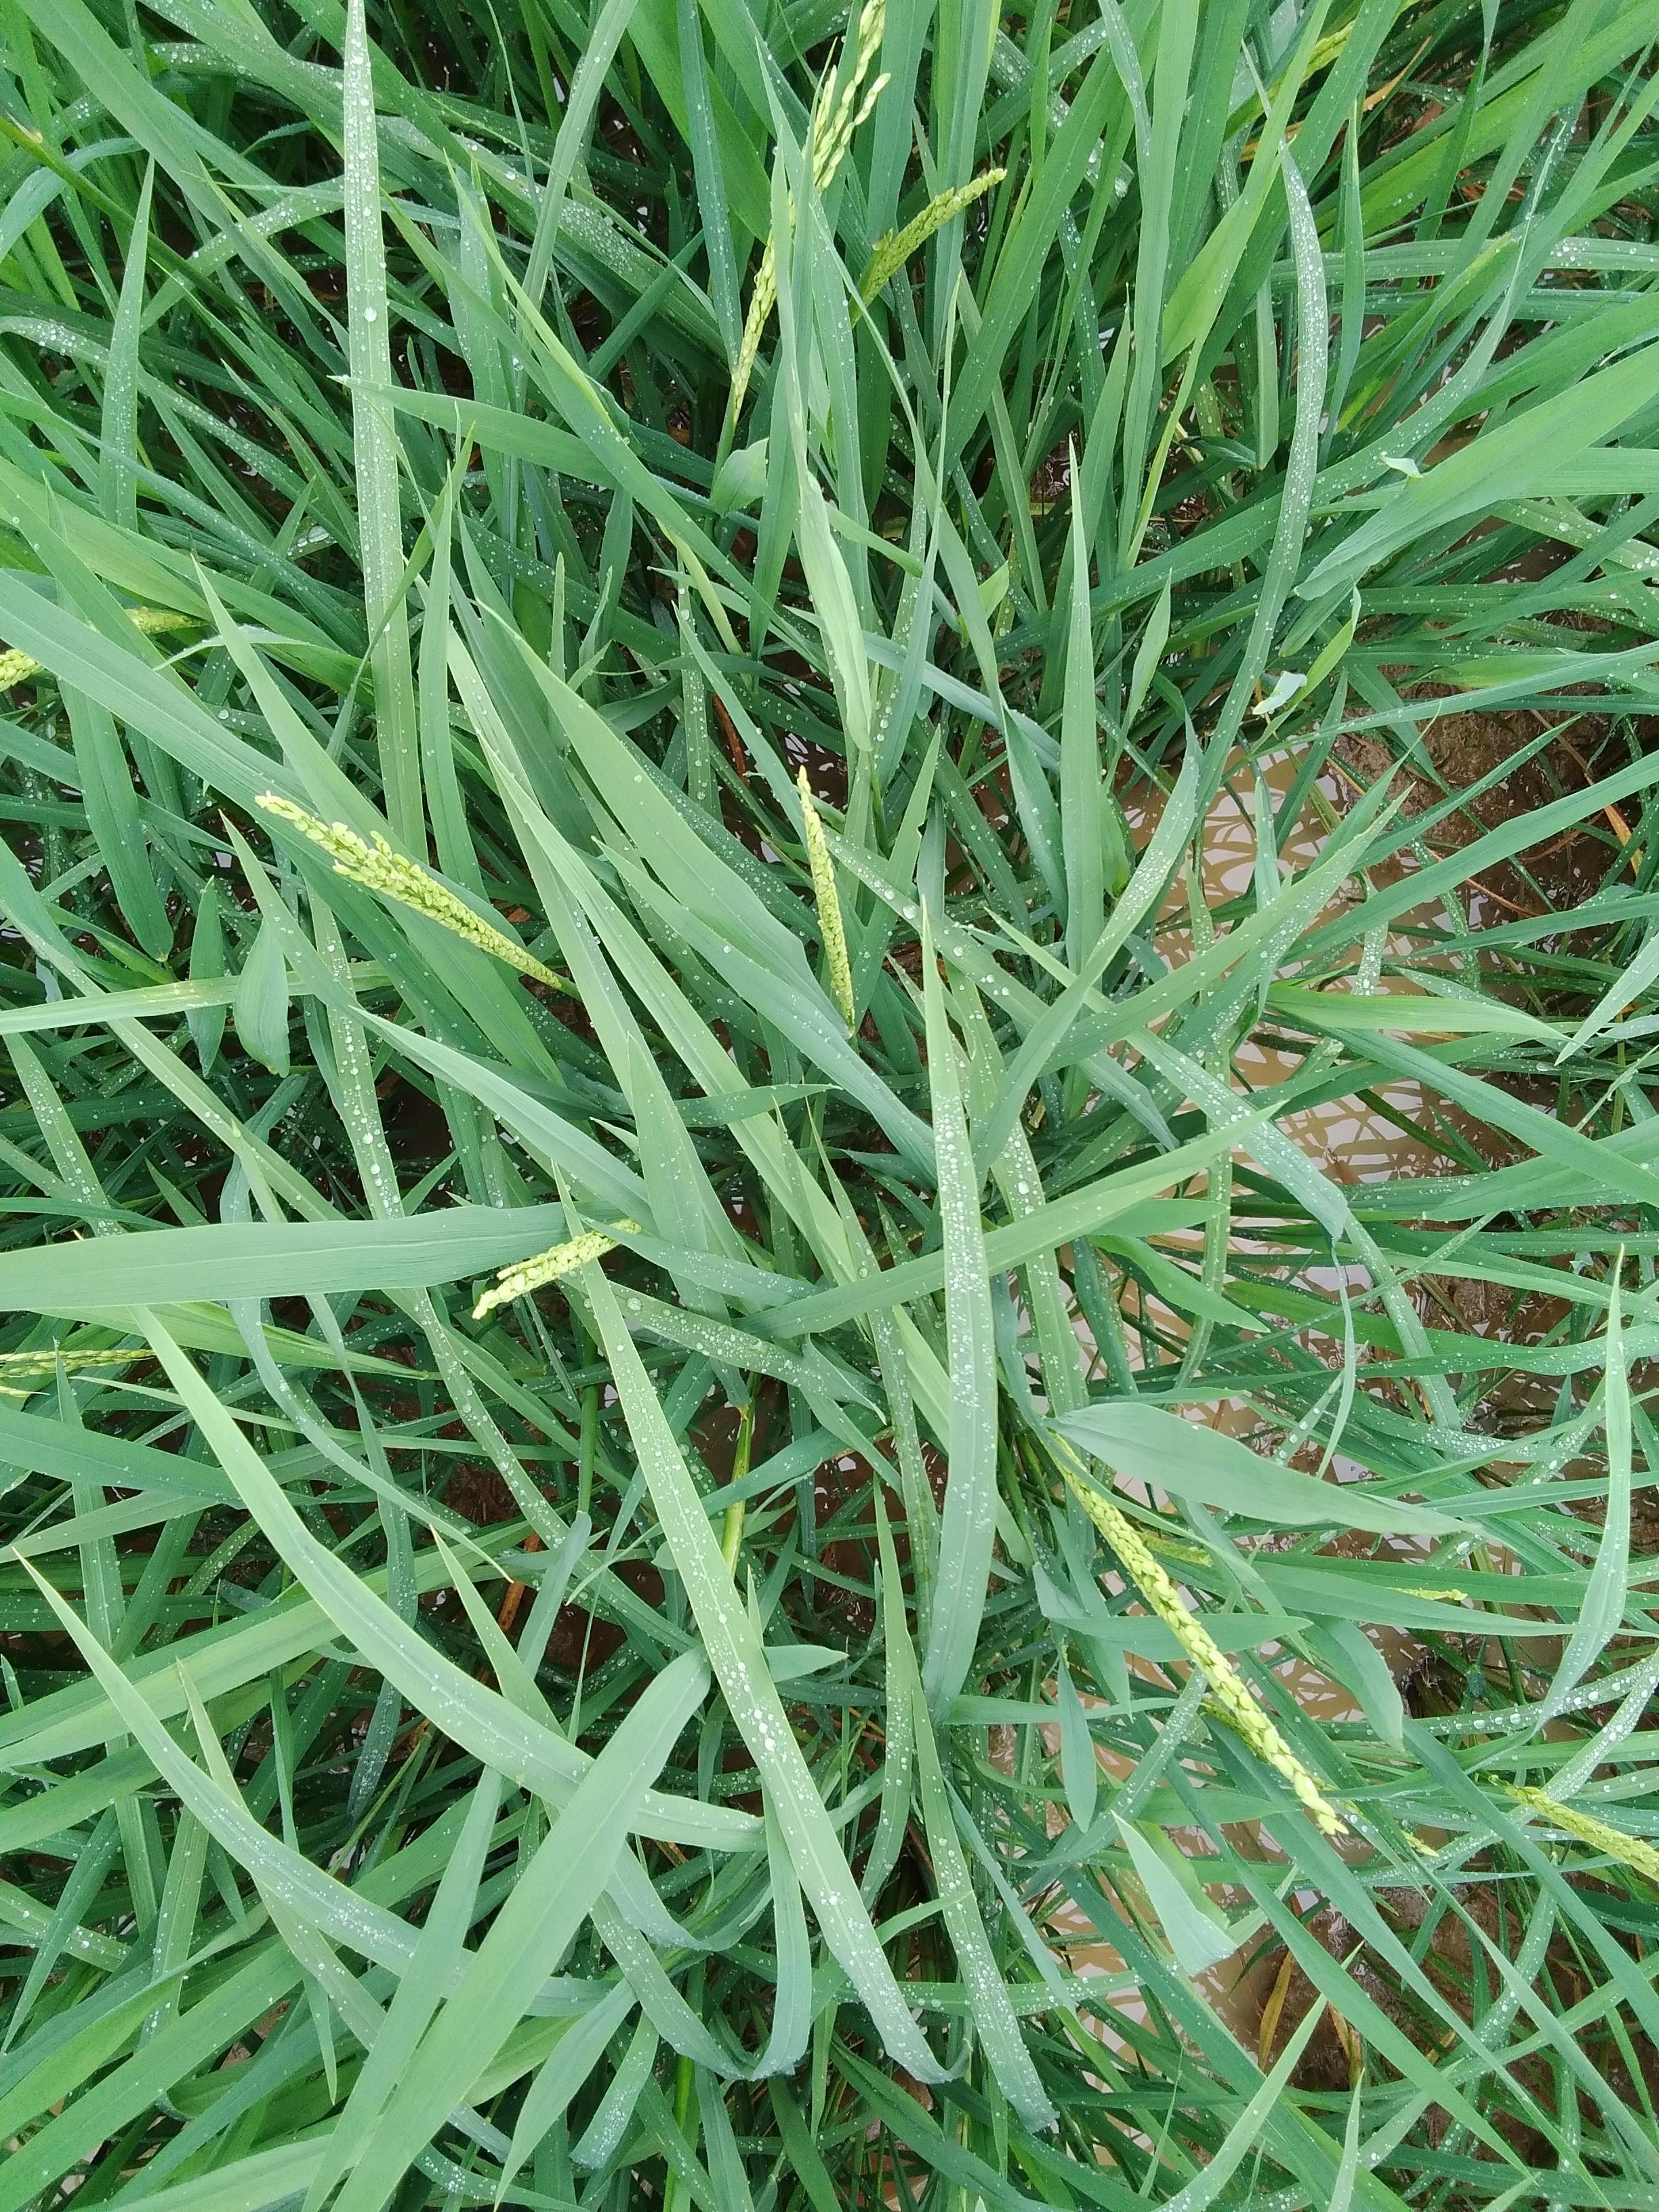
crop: rice
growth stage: heading
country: Nigeria
